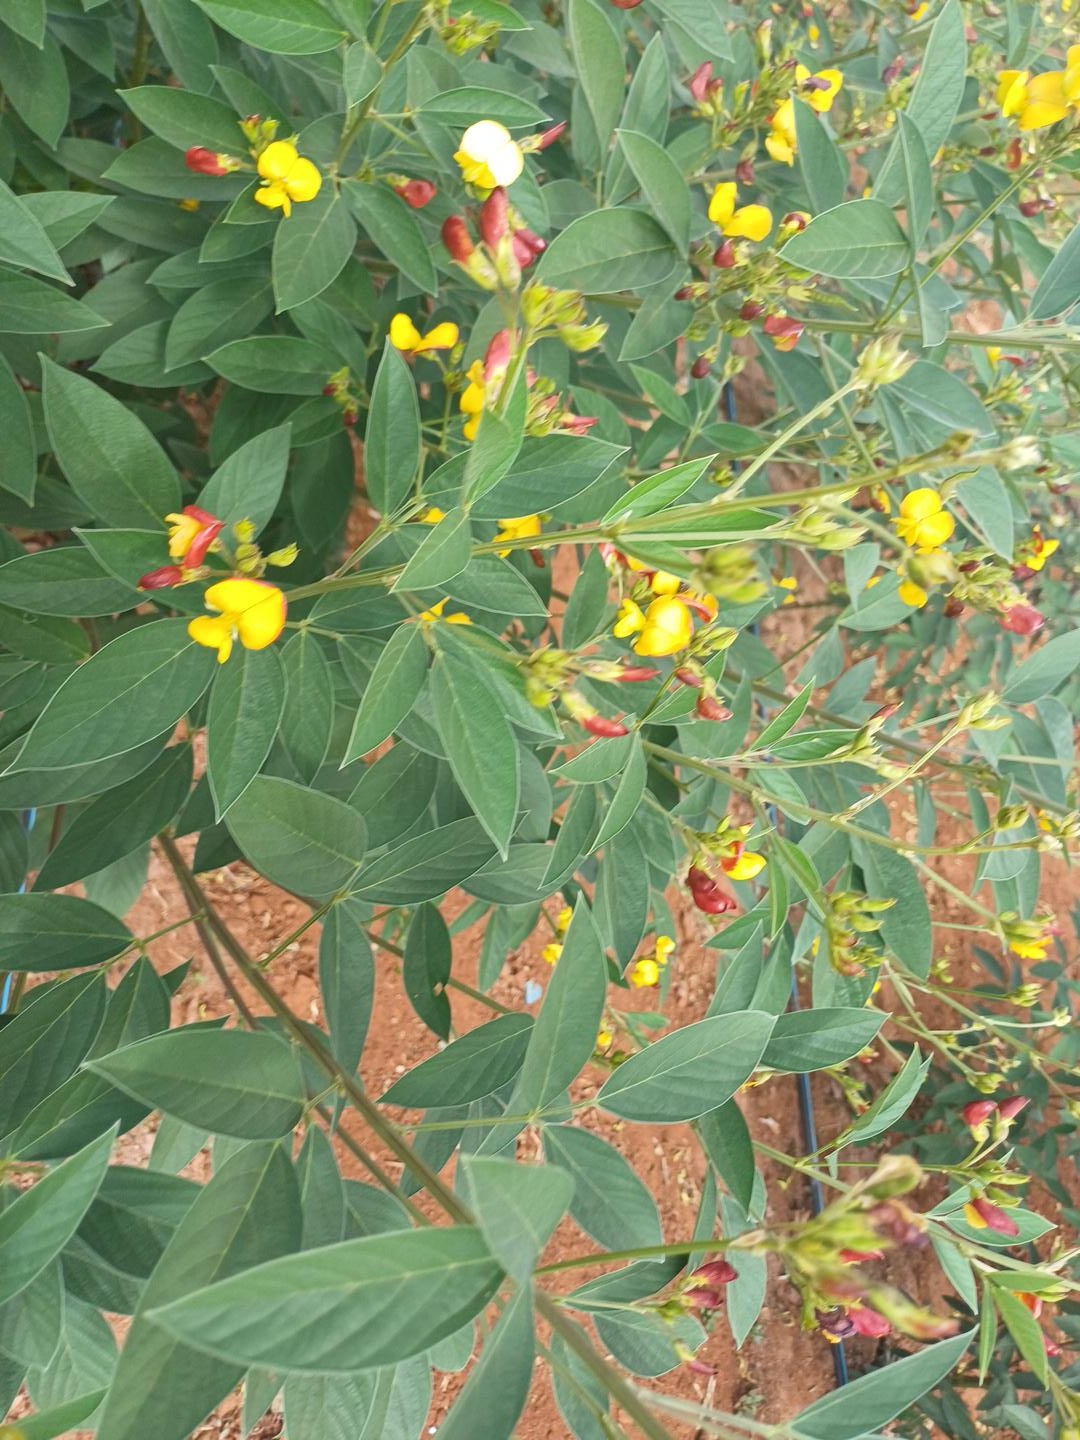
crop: pigeonpea
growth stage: development pod
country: Kenya
